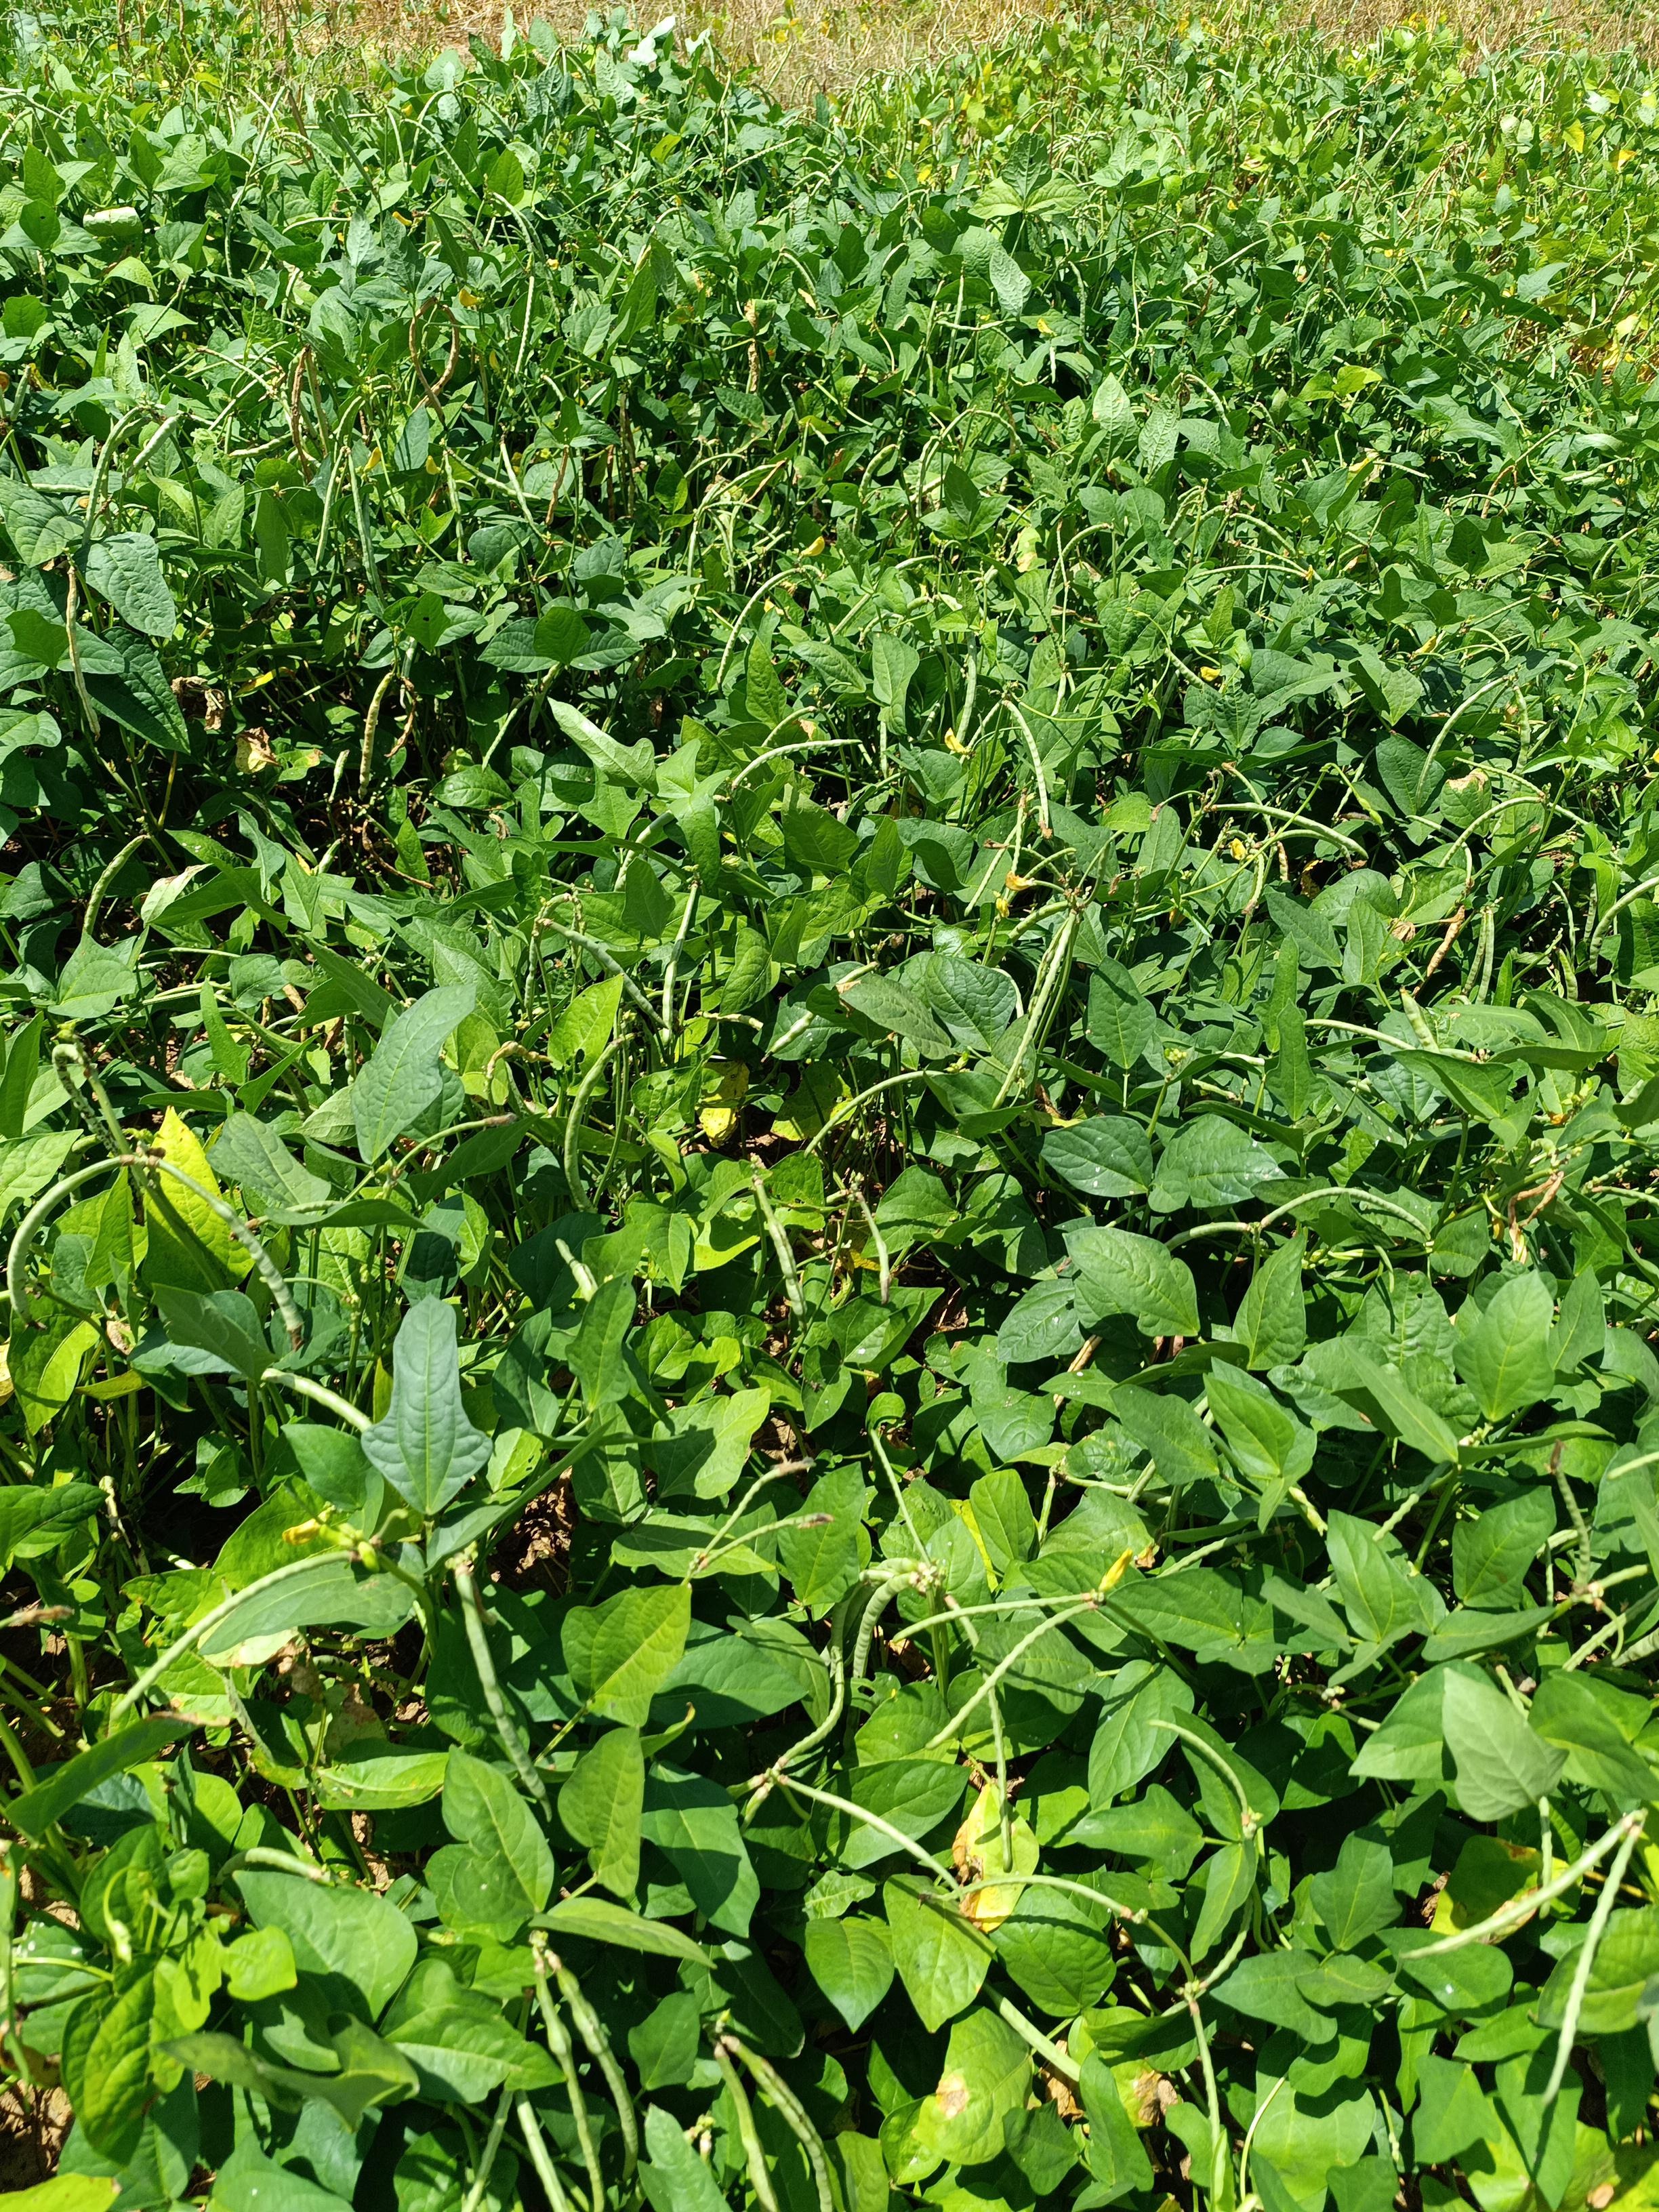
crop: cowpea
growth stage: maturity
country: Nigeria
